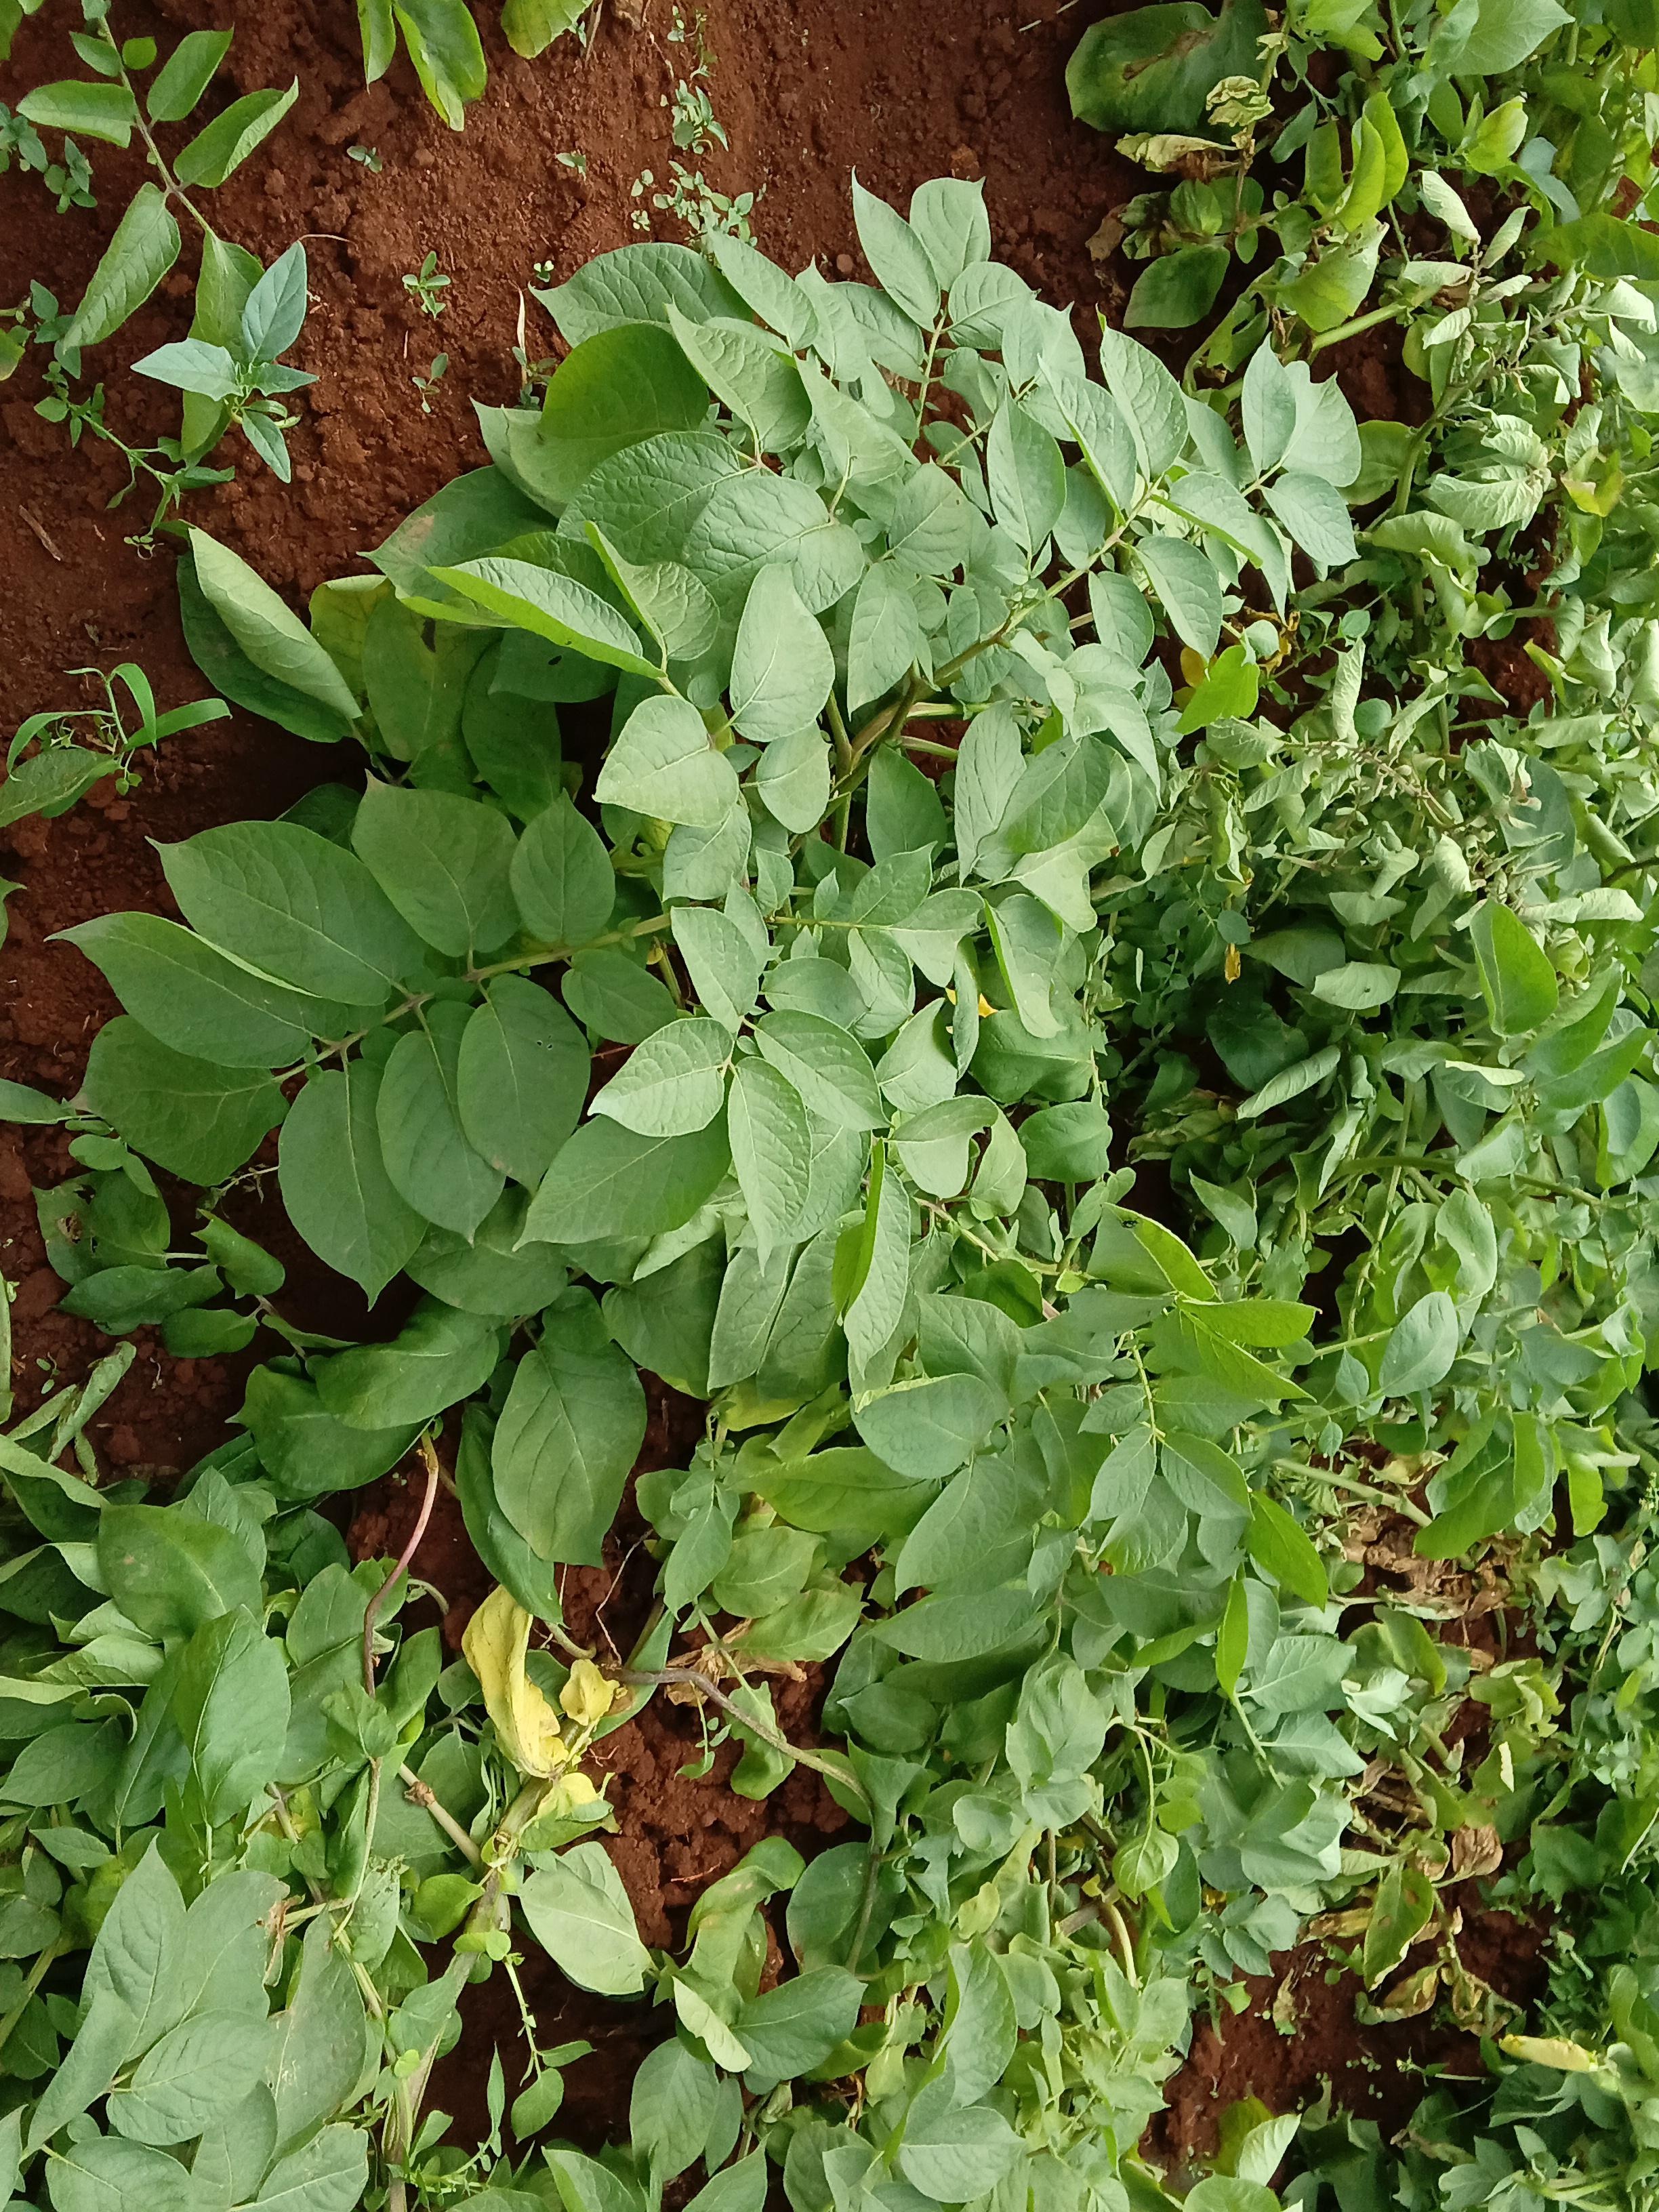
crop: potato
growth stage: maturity
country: Kenya
